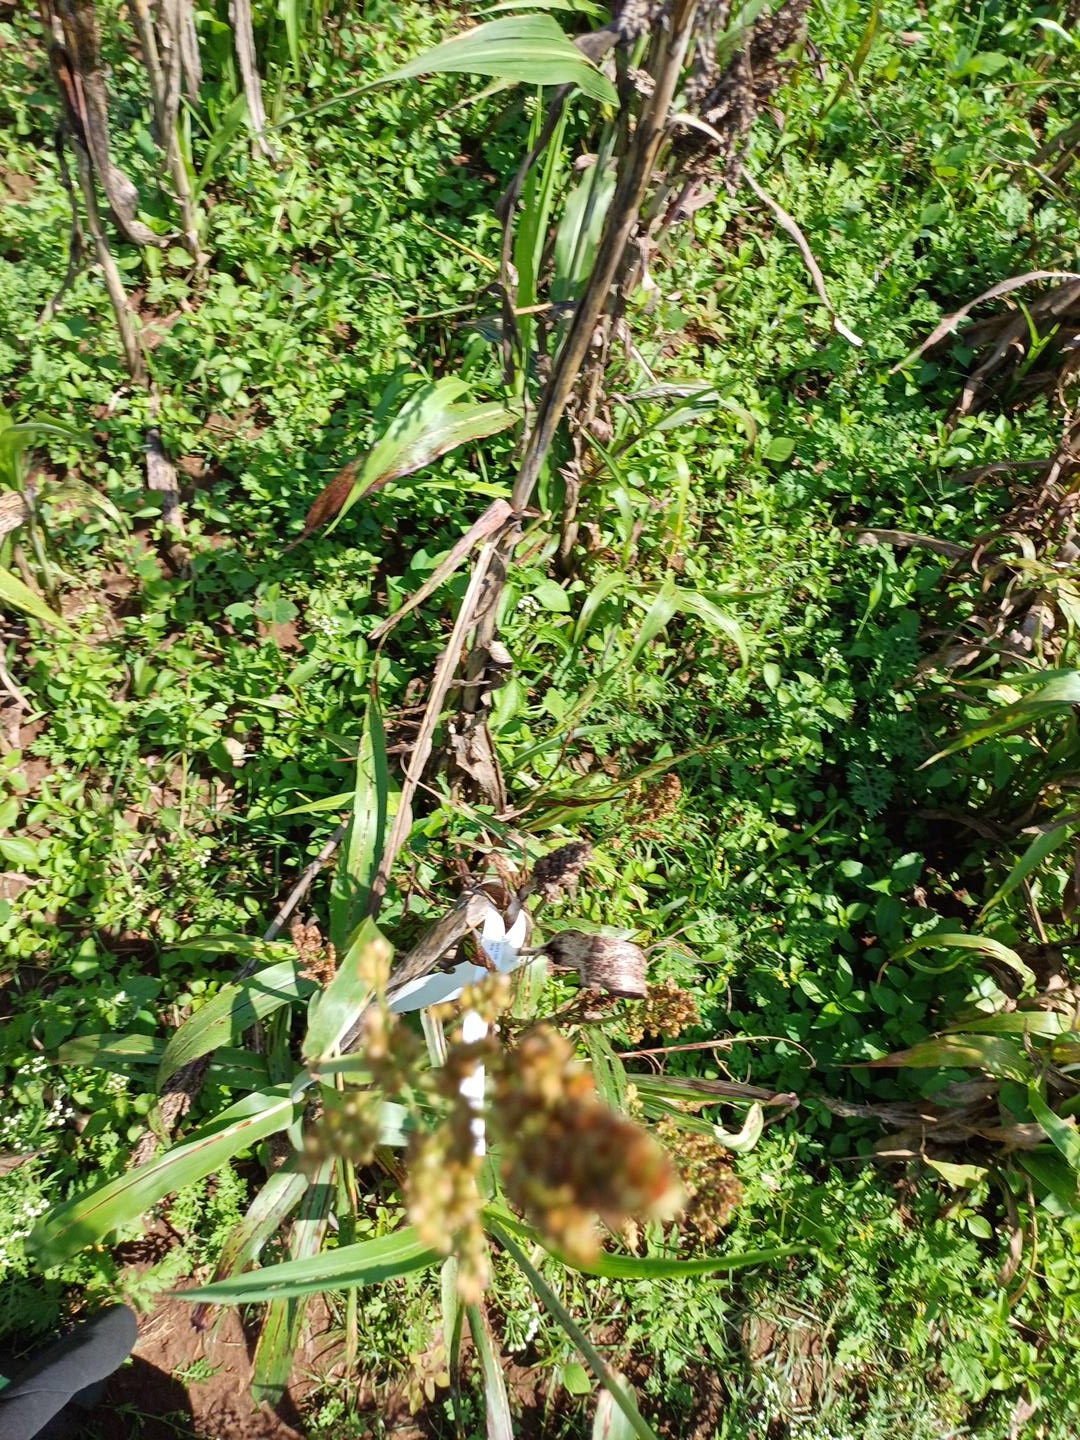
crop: sorghum
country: Kenya
